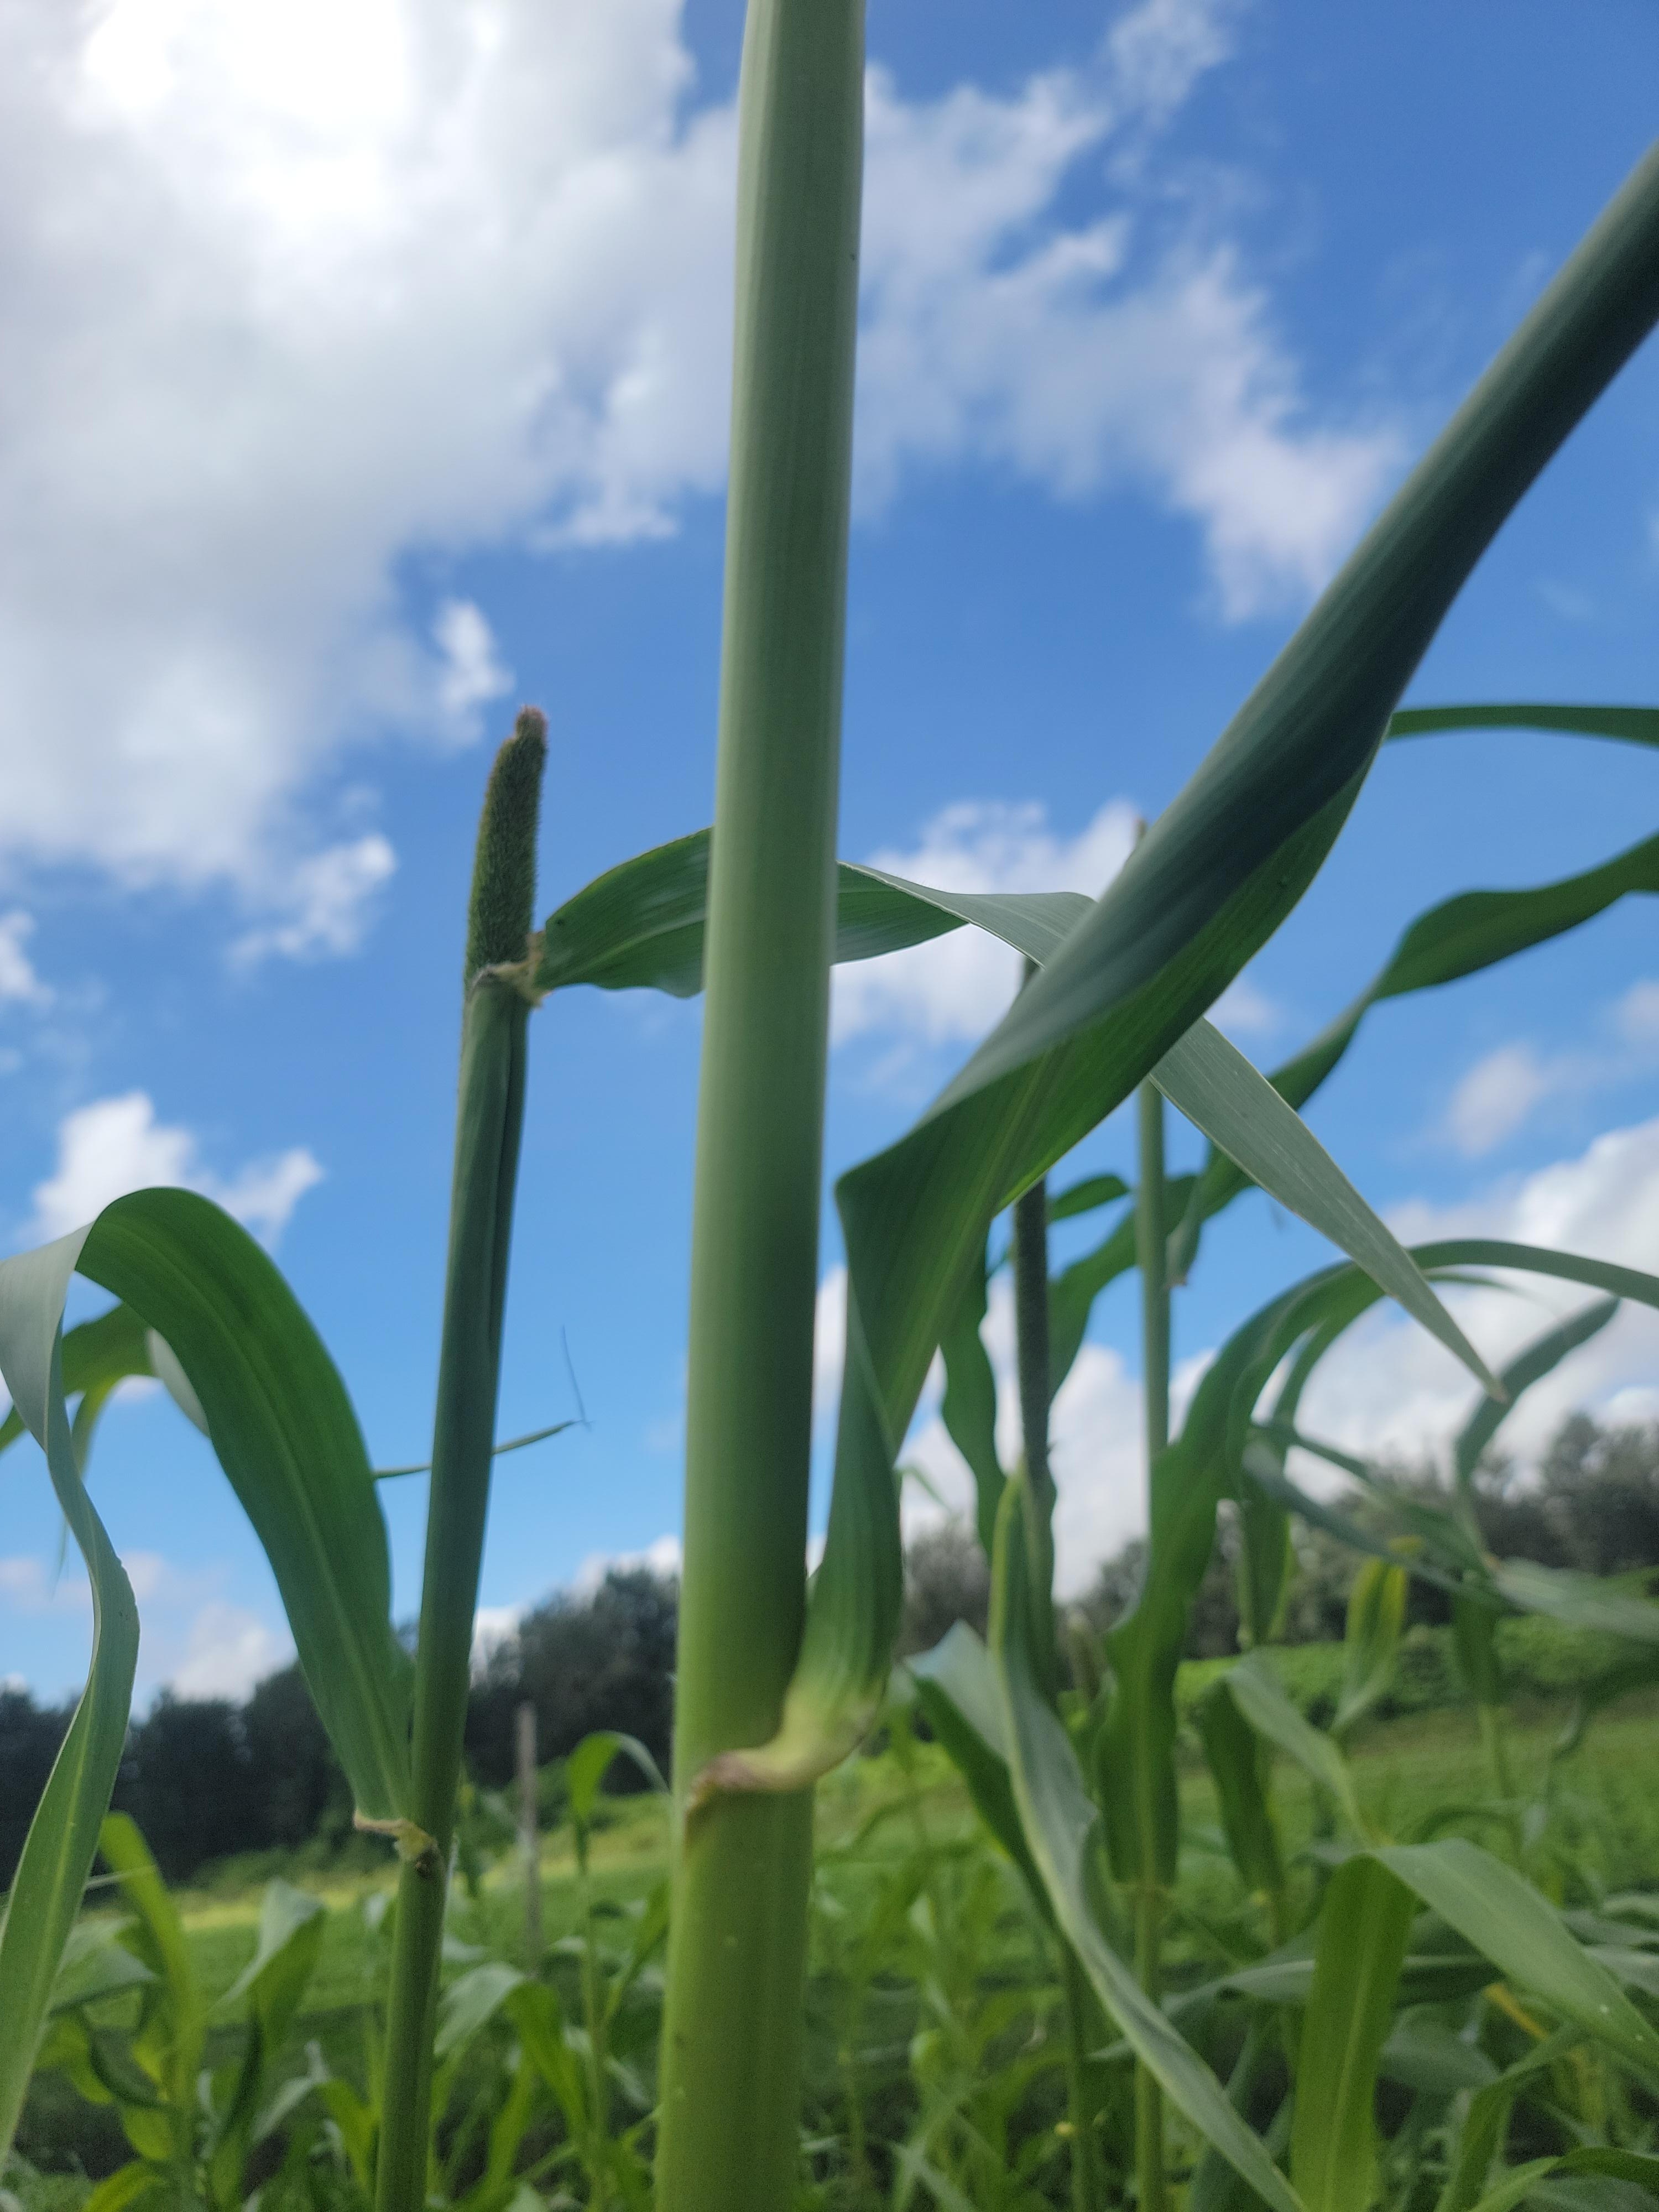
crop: pearl millet
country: Tanzania
